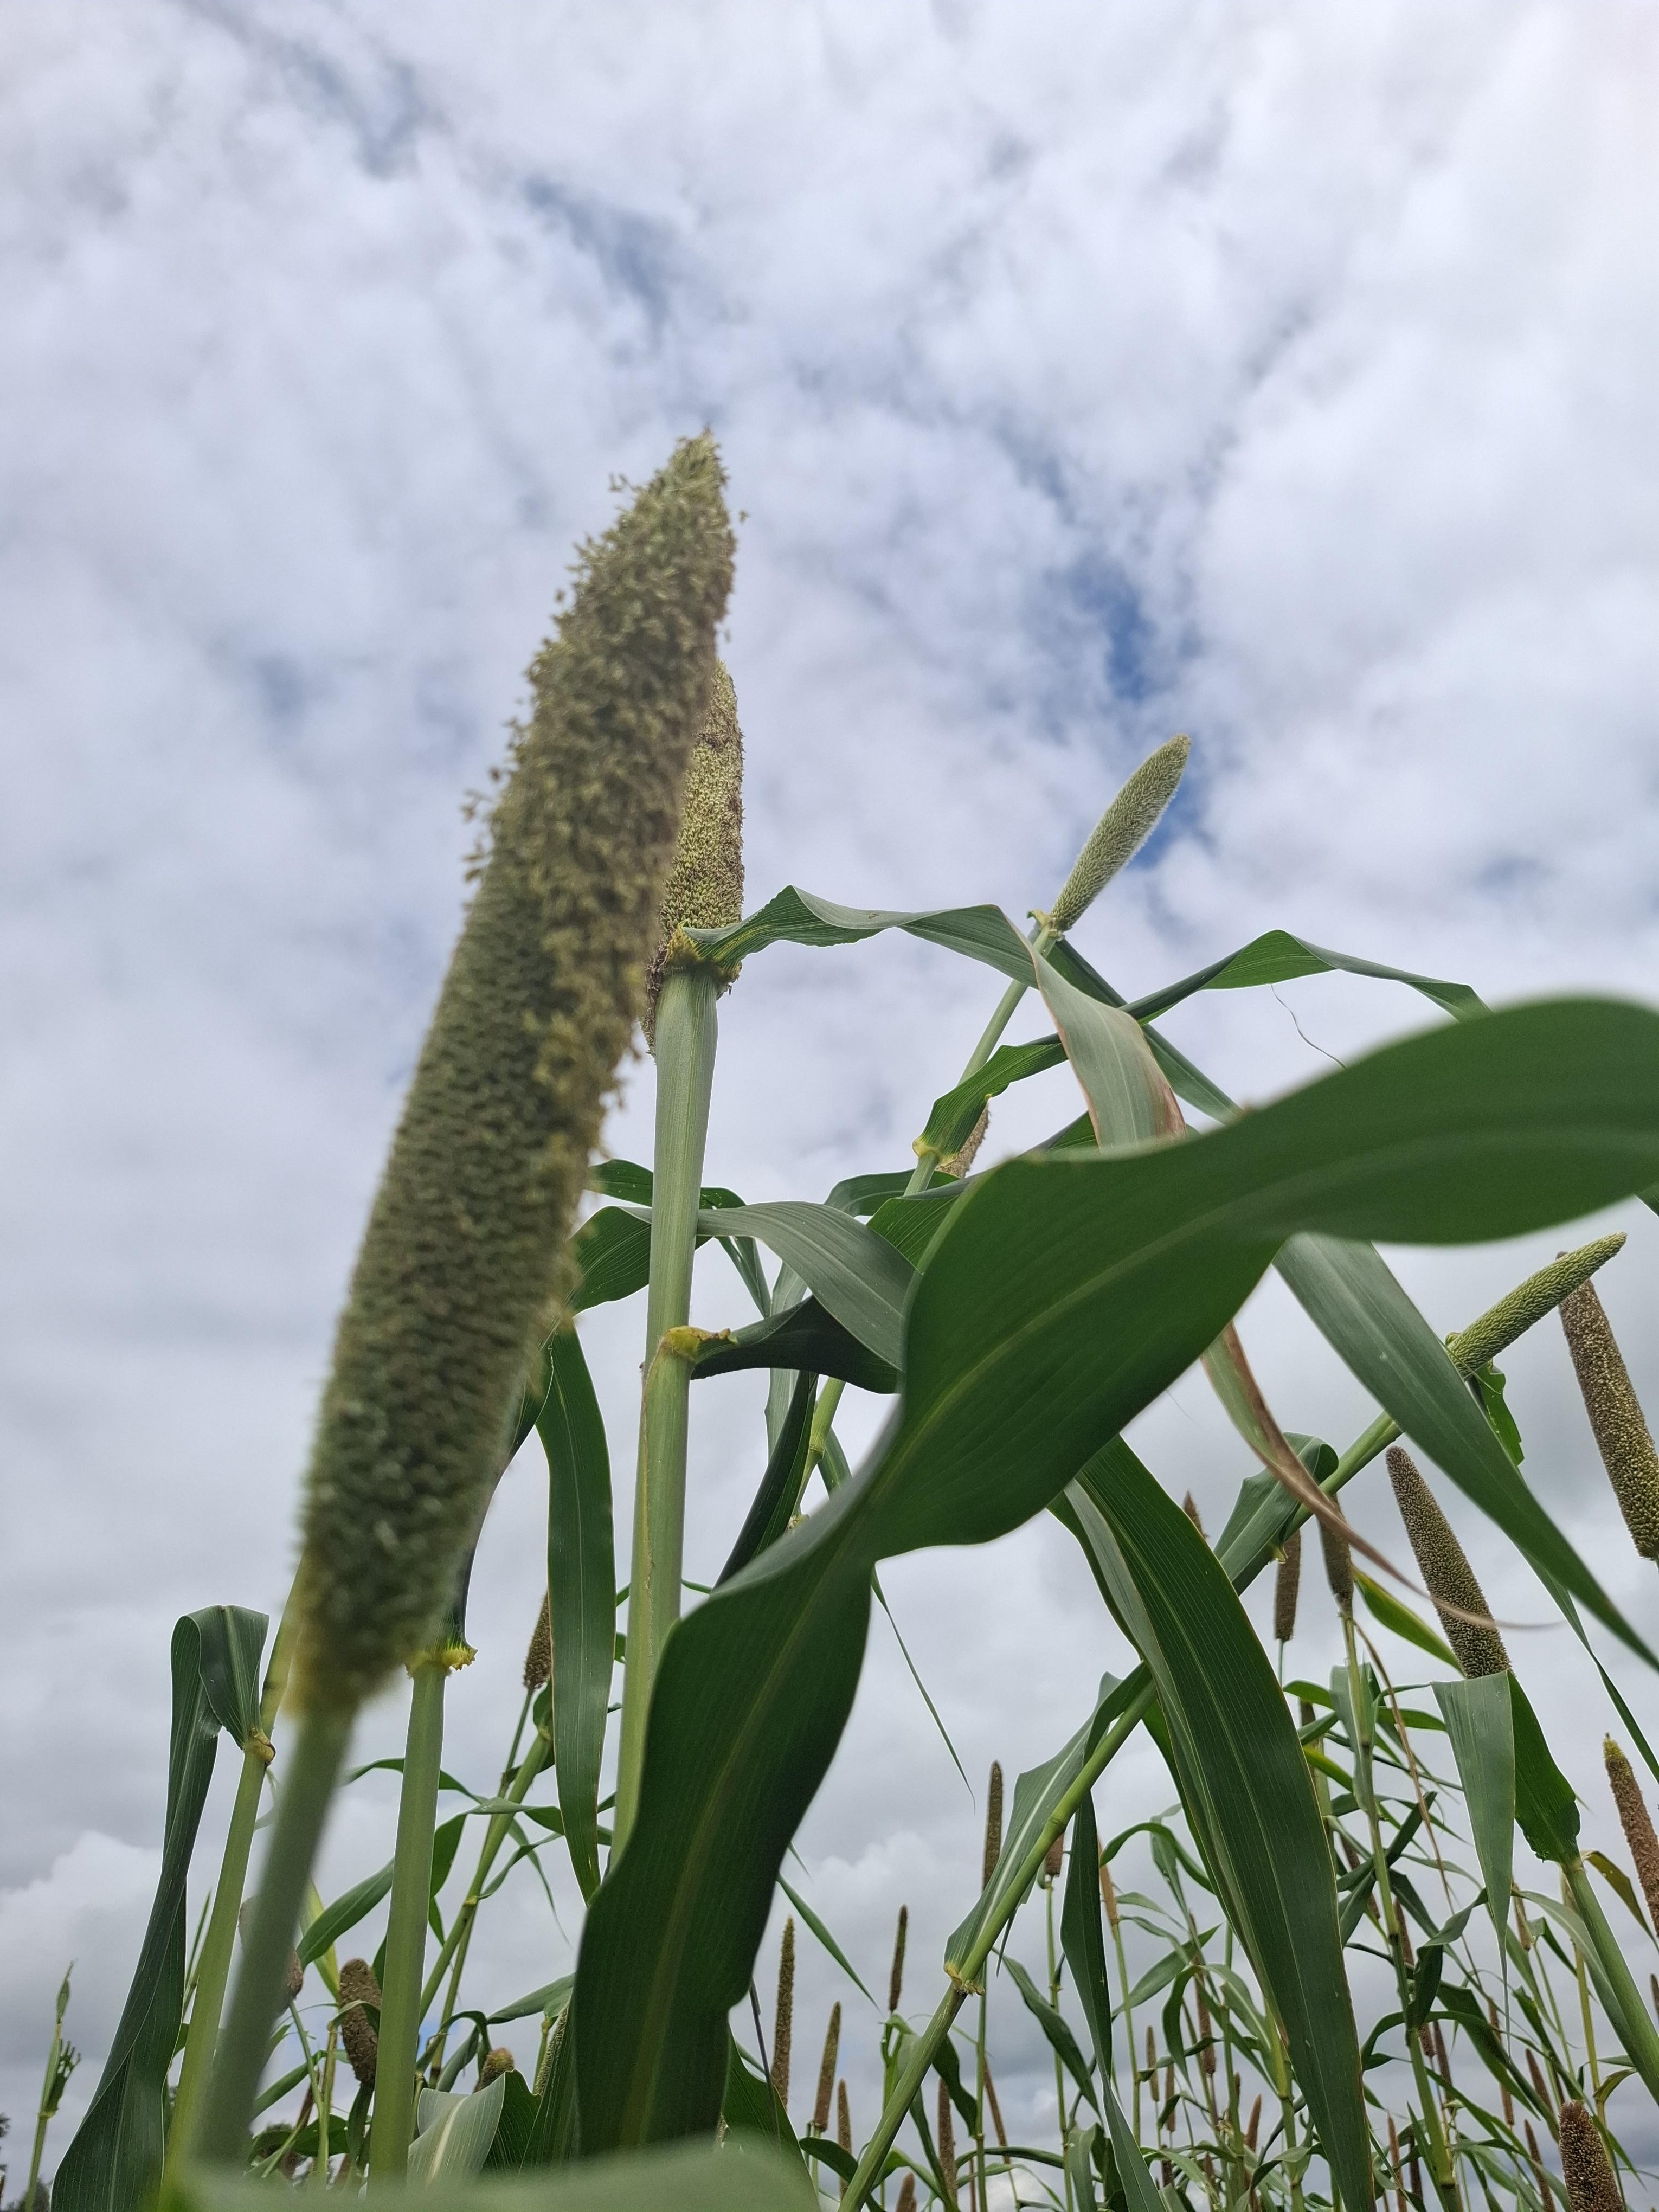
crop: sorghum
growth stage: heading tuber
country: Tanzania
